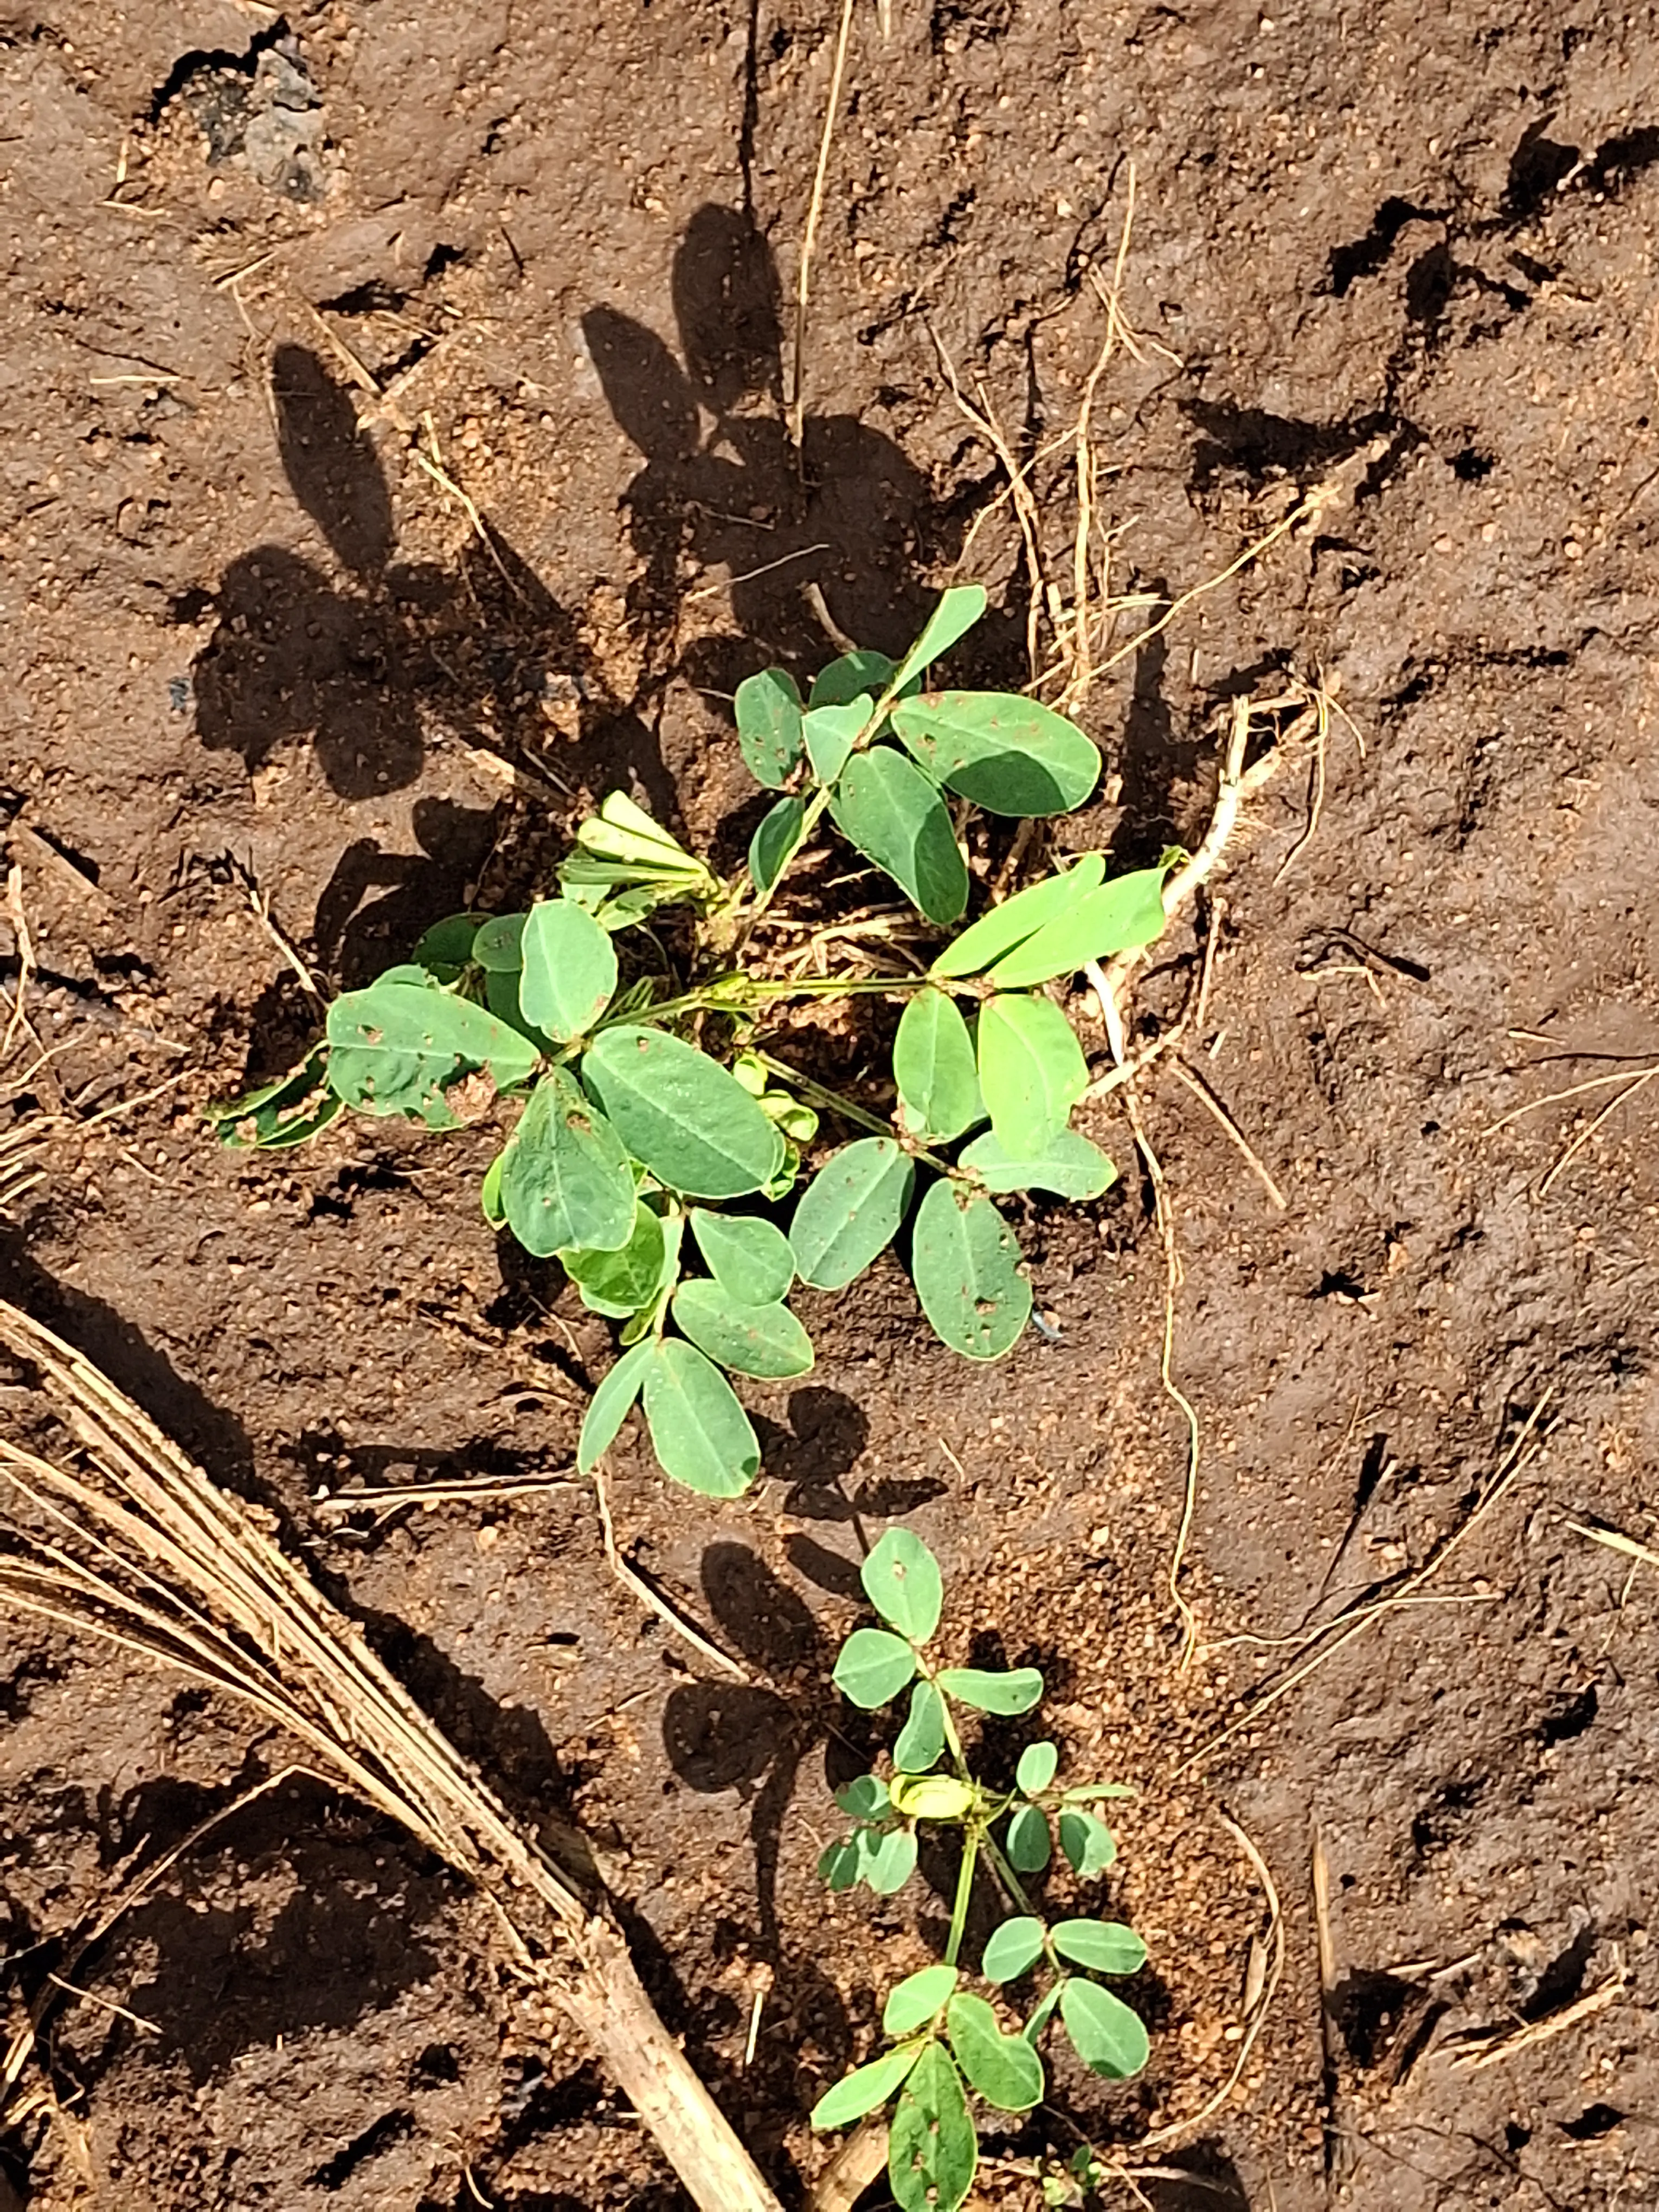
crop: groundnut
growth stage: vegetative
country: Kenya
